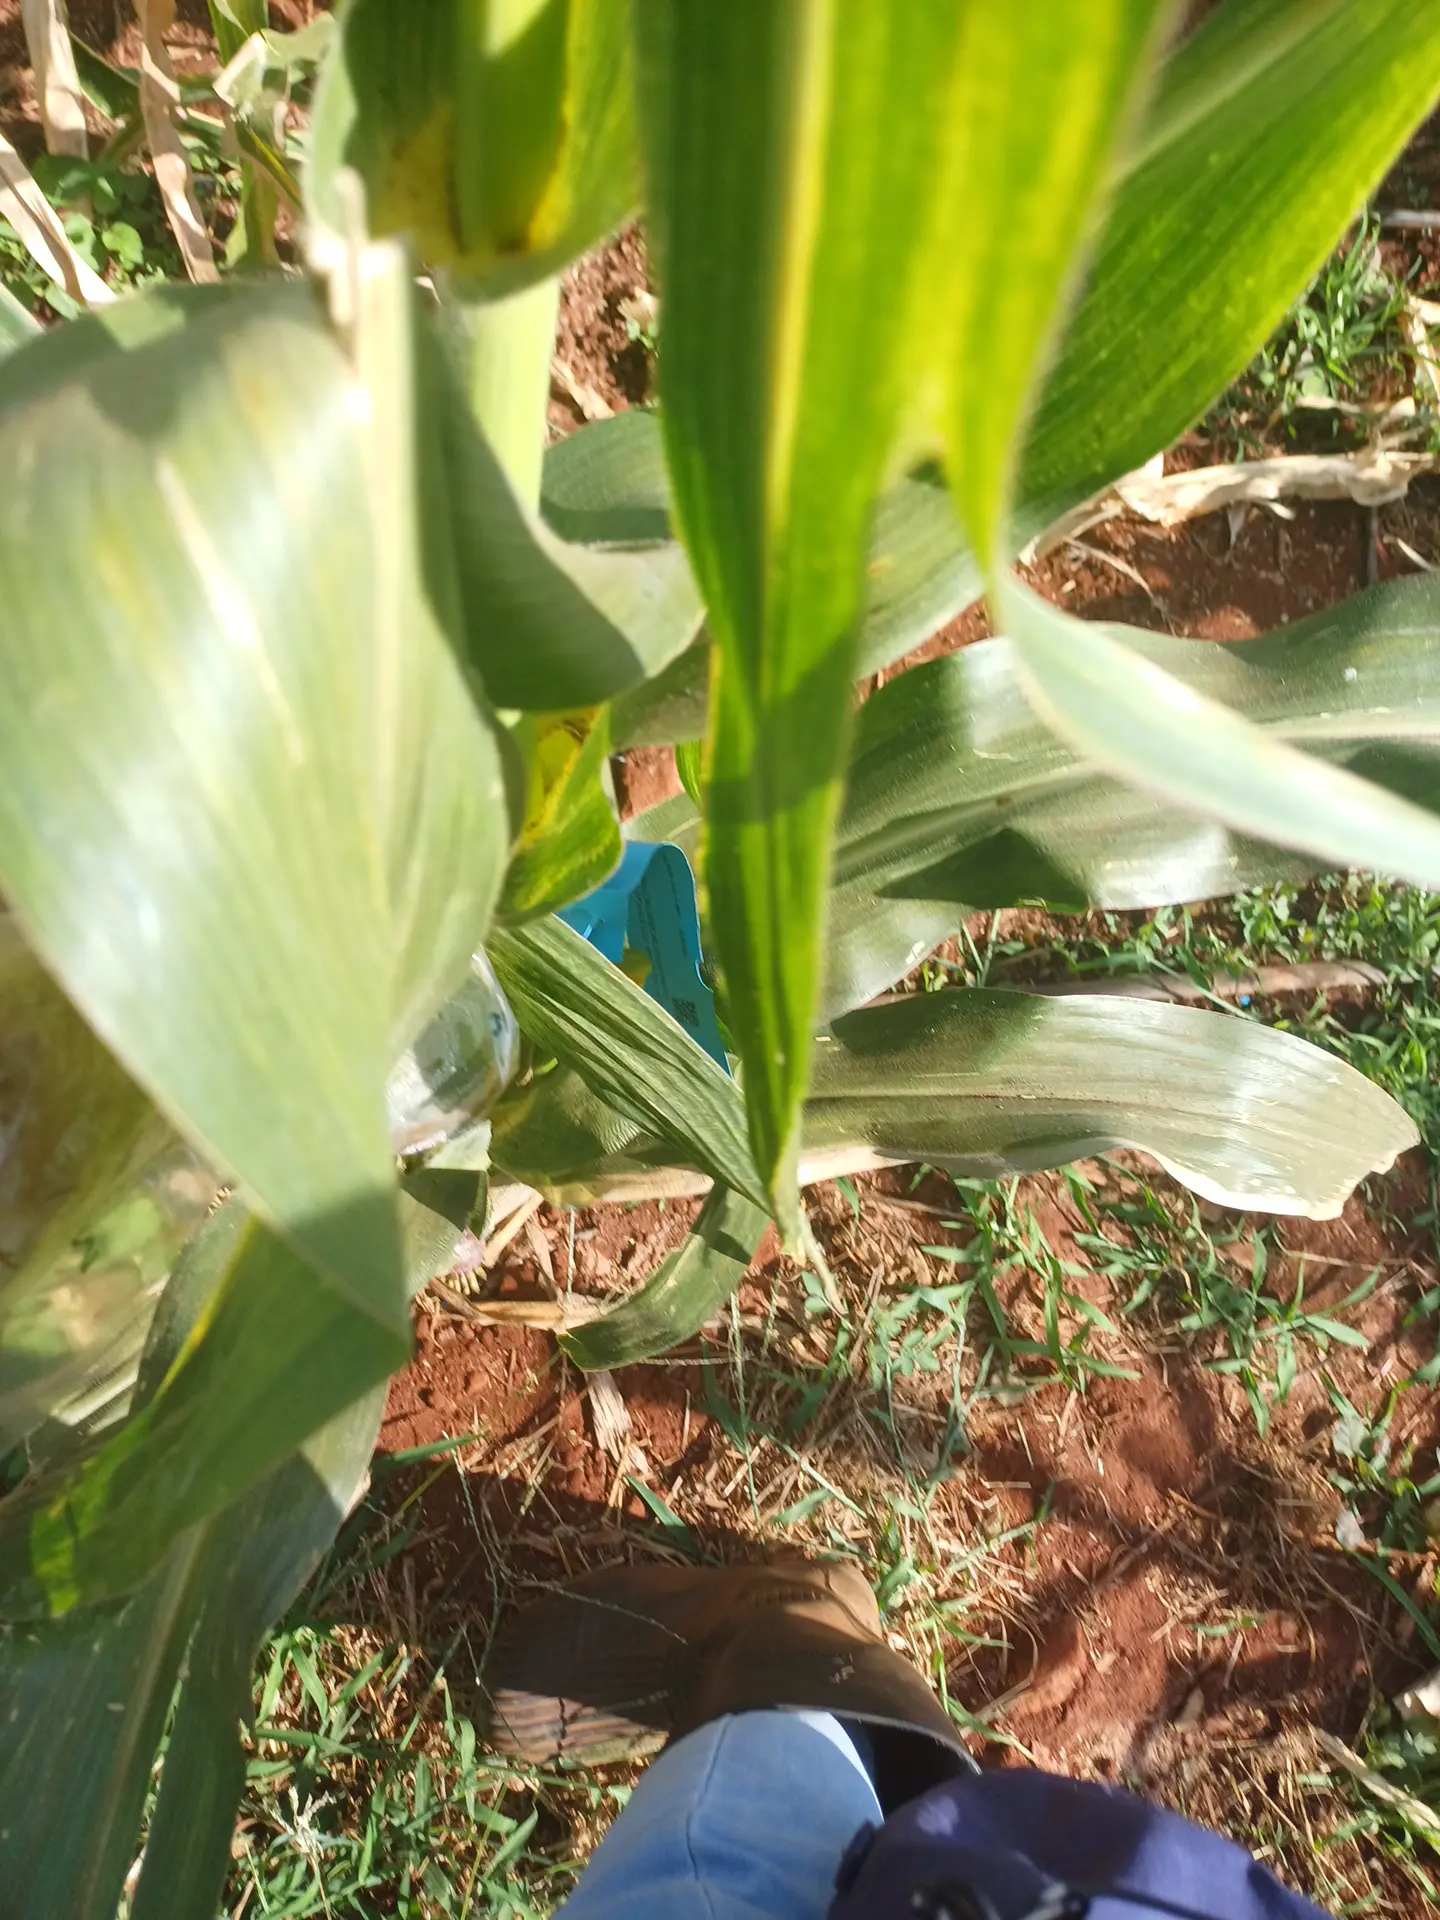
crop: maize
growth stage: flowering
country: Kenya
